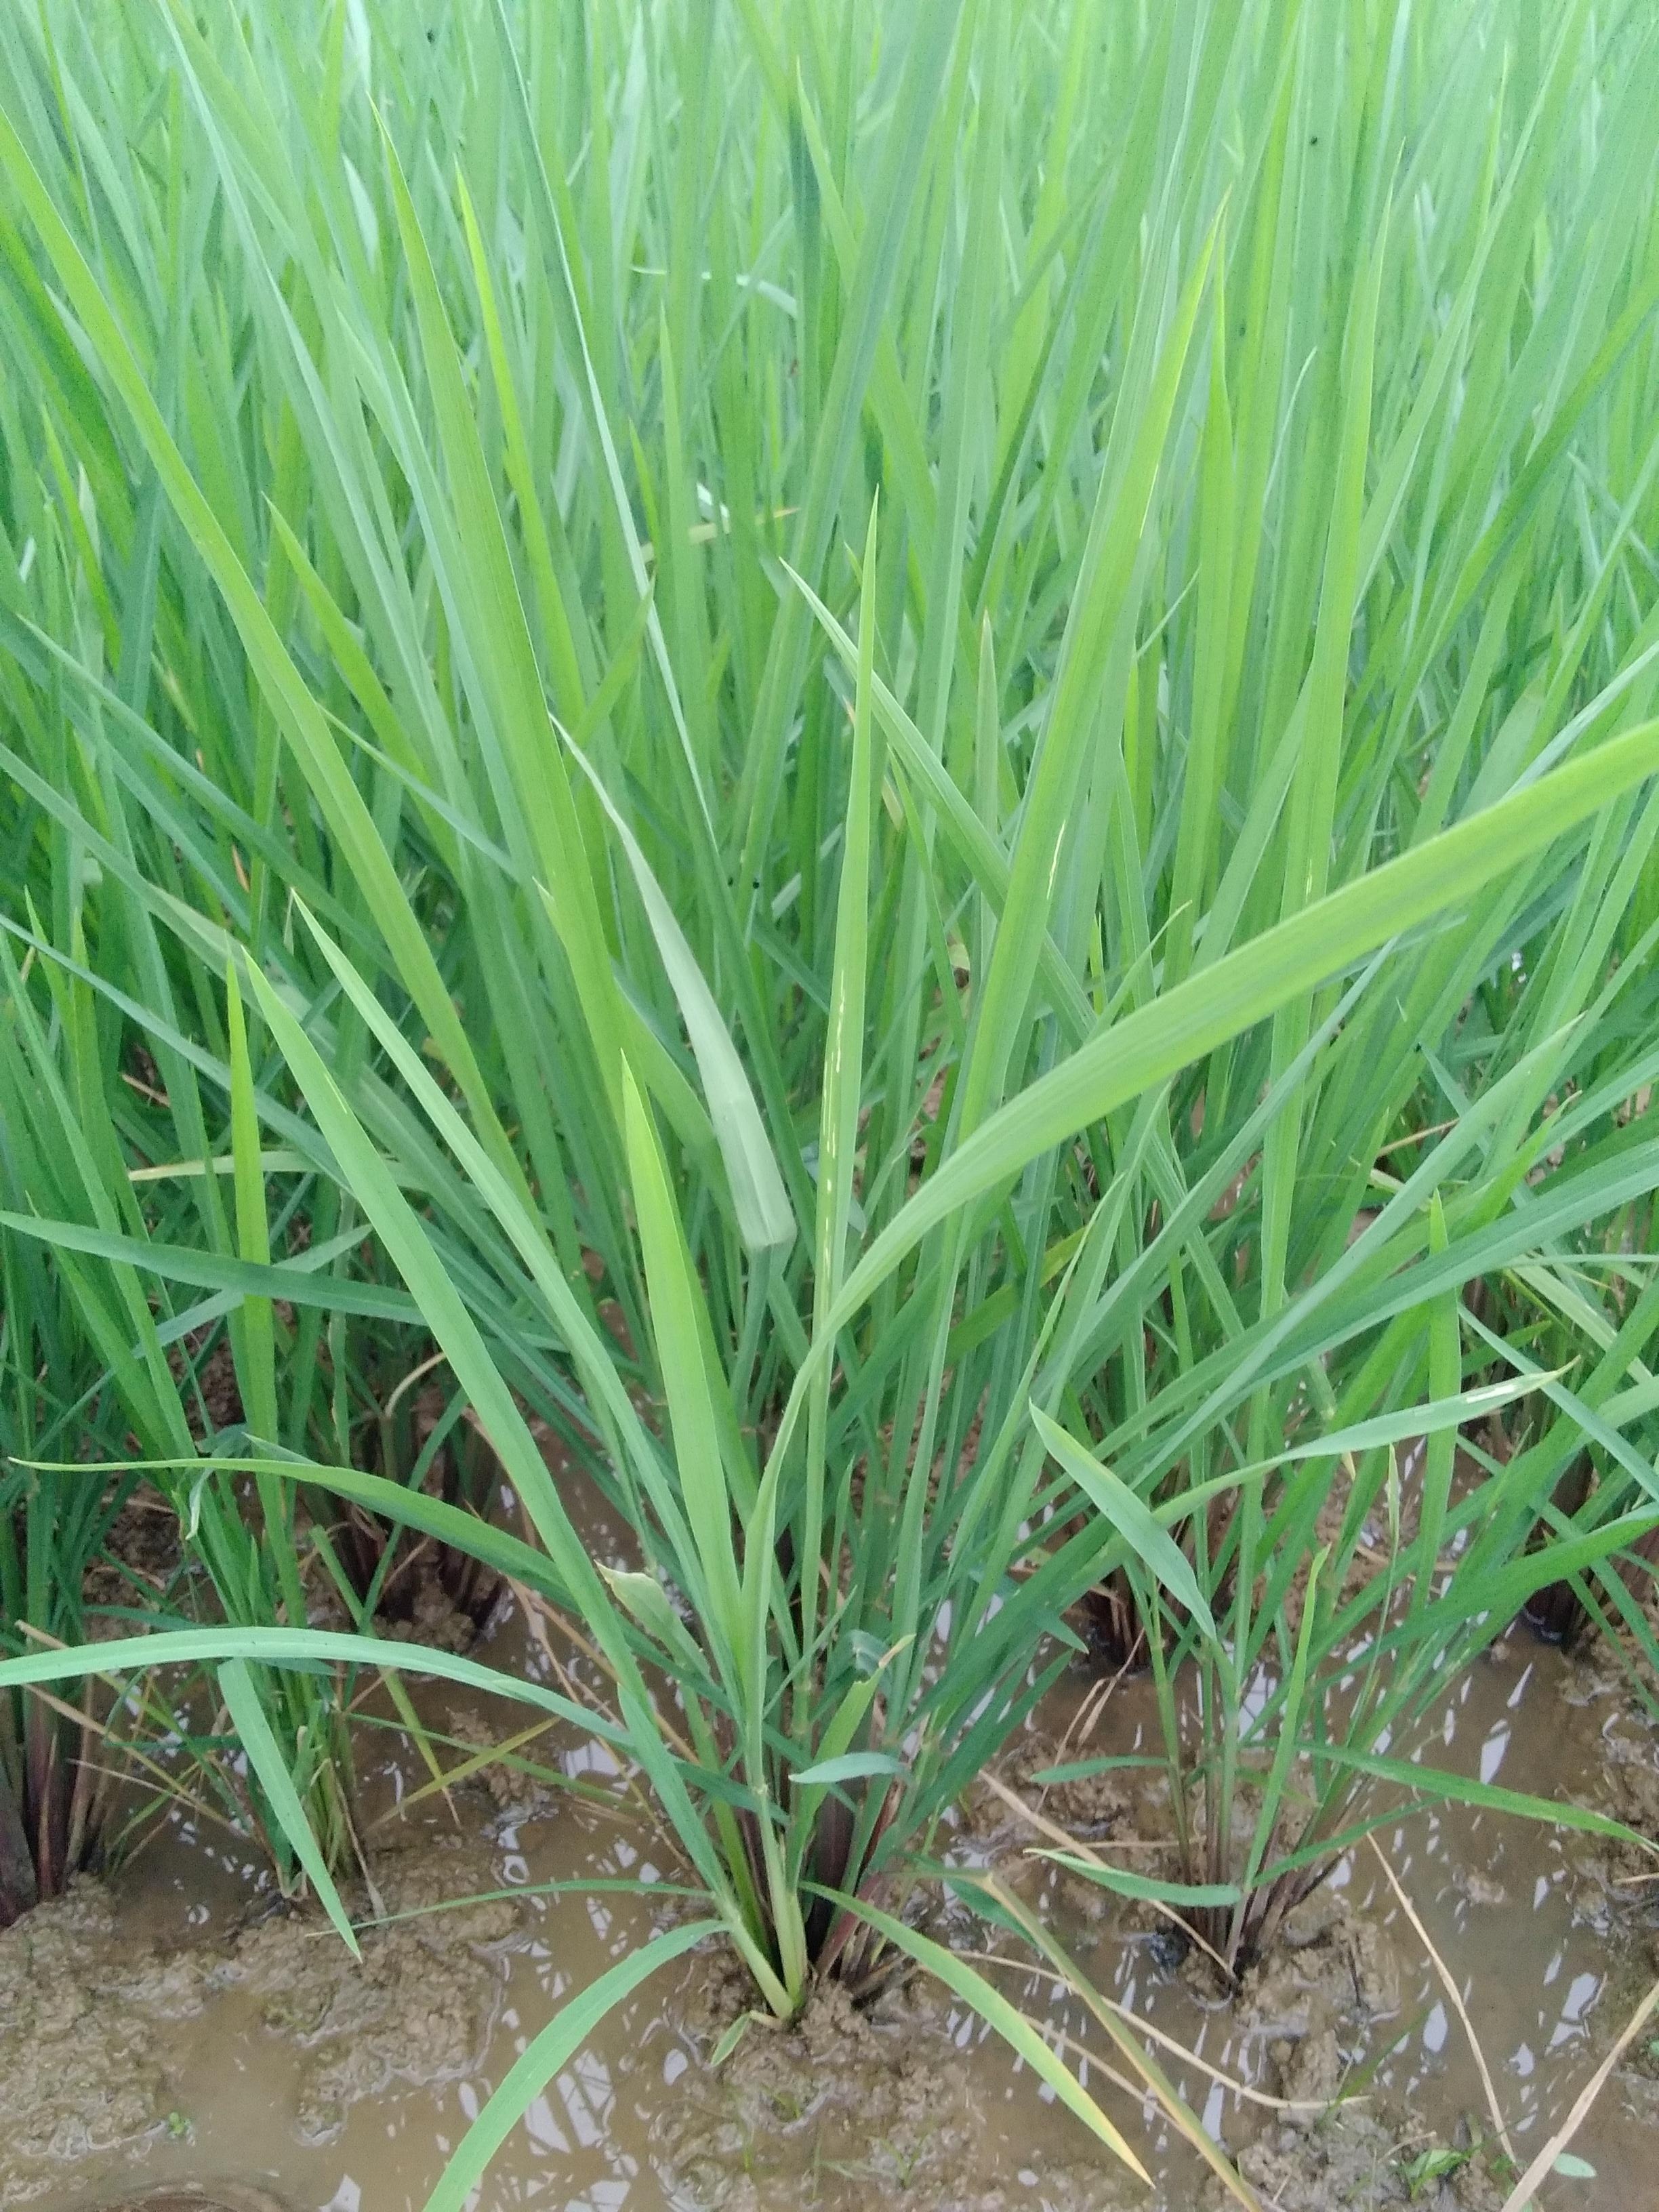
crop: rice
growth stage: vegetative
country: Nigeria
